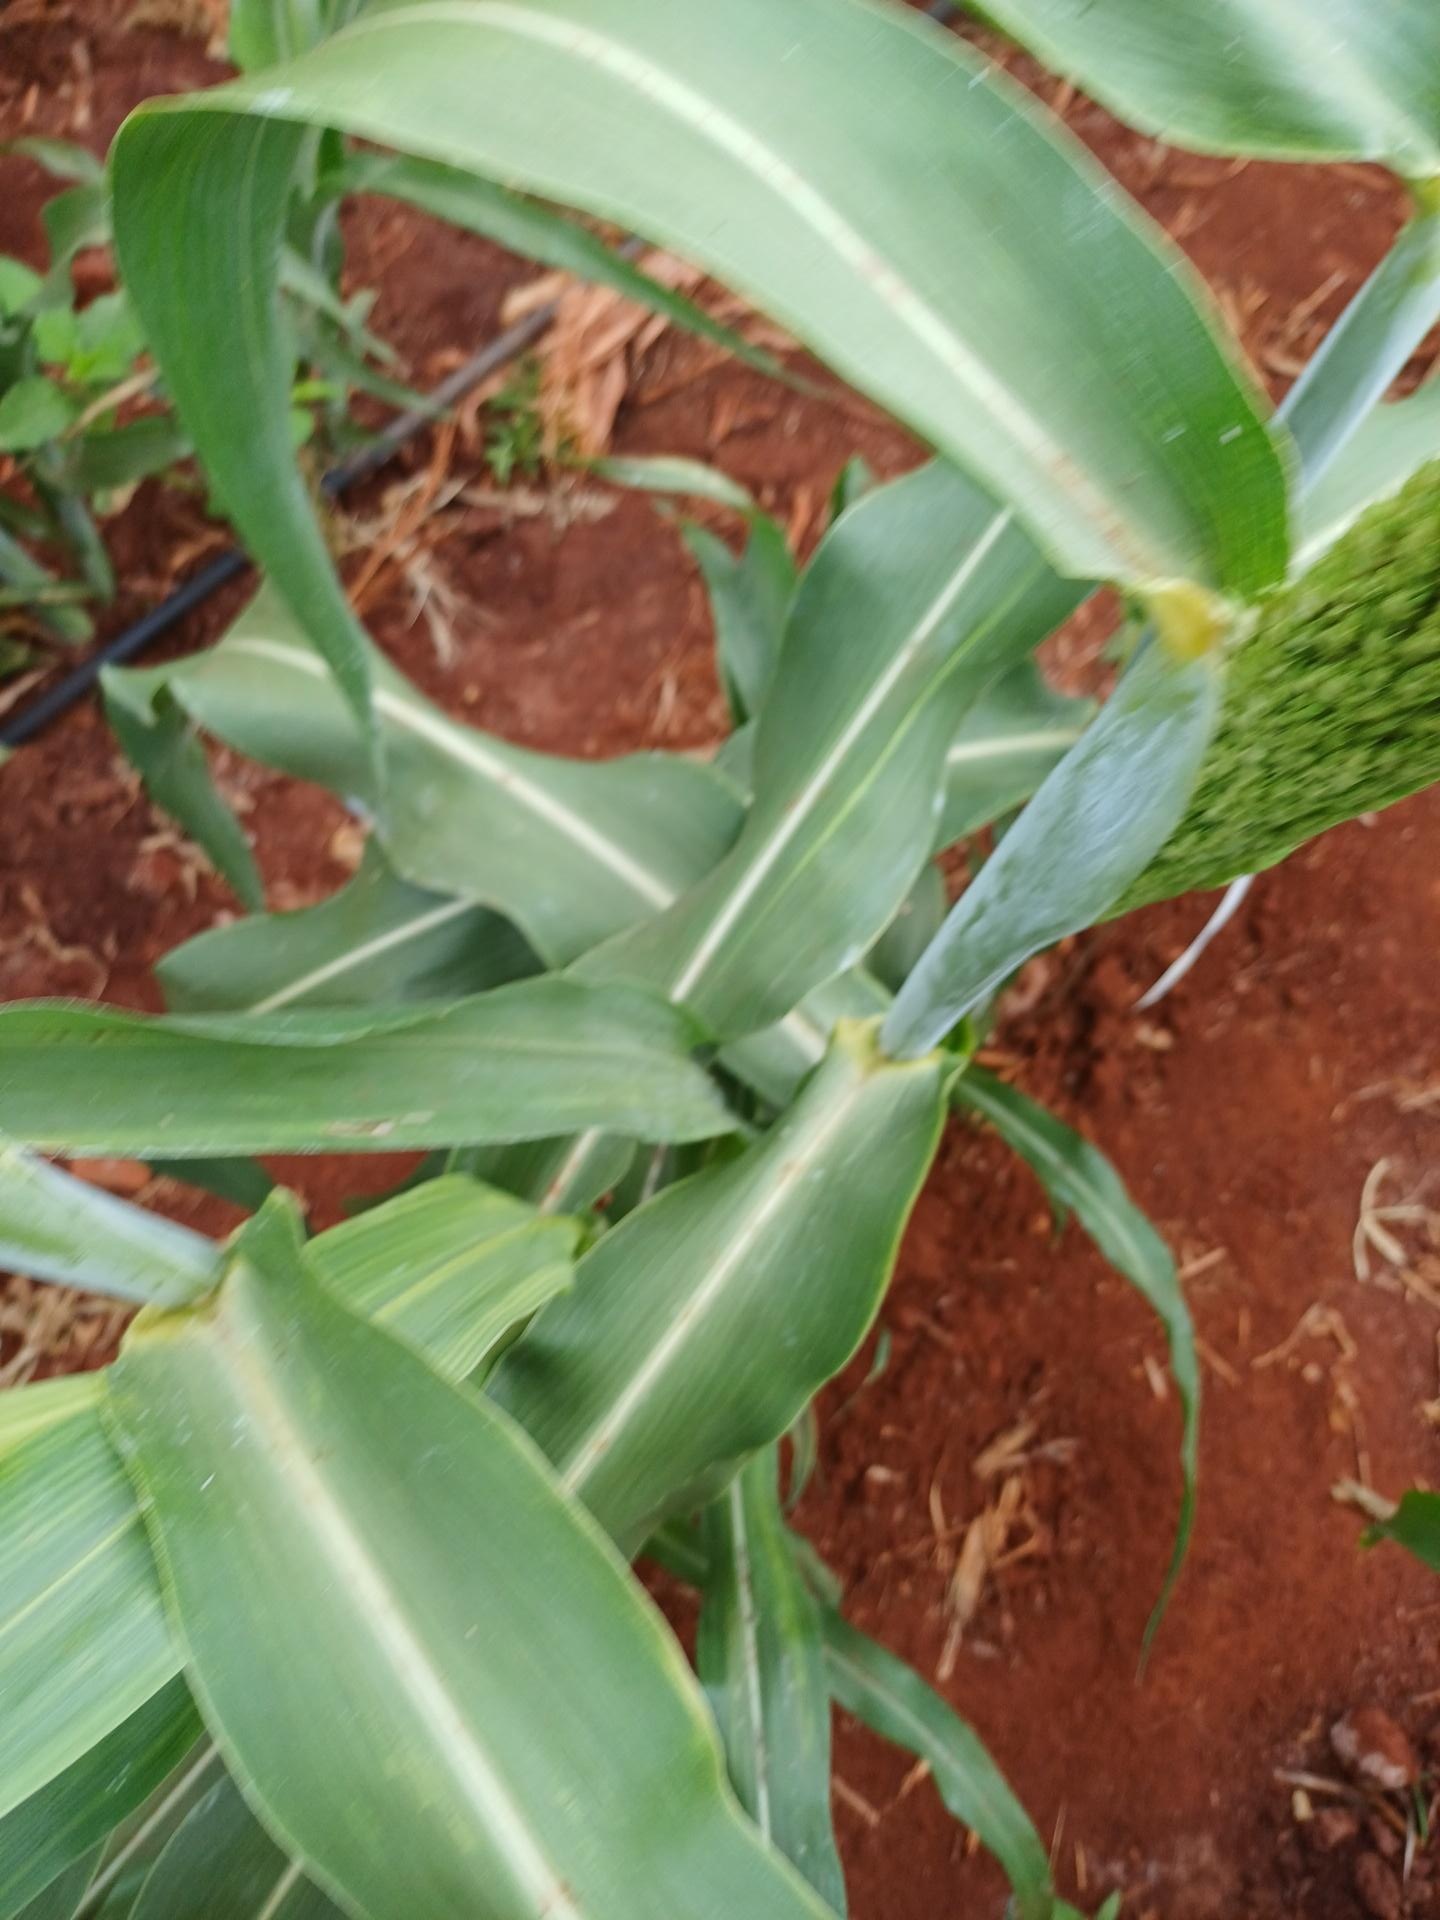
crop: sorghum
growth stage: heading tuber
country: Kenya
